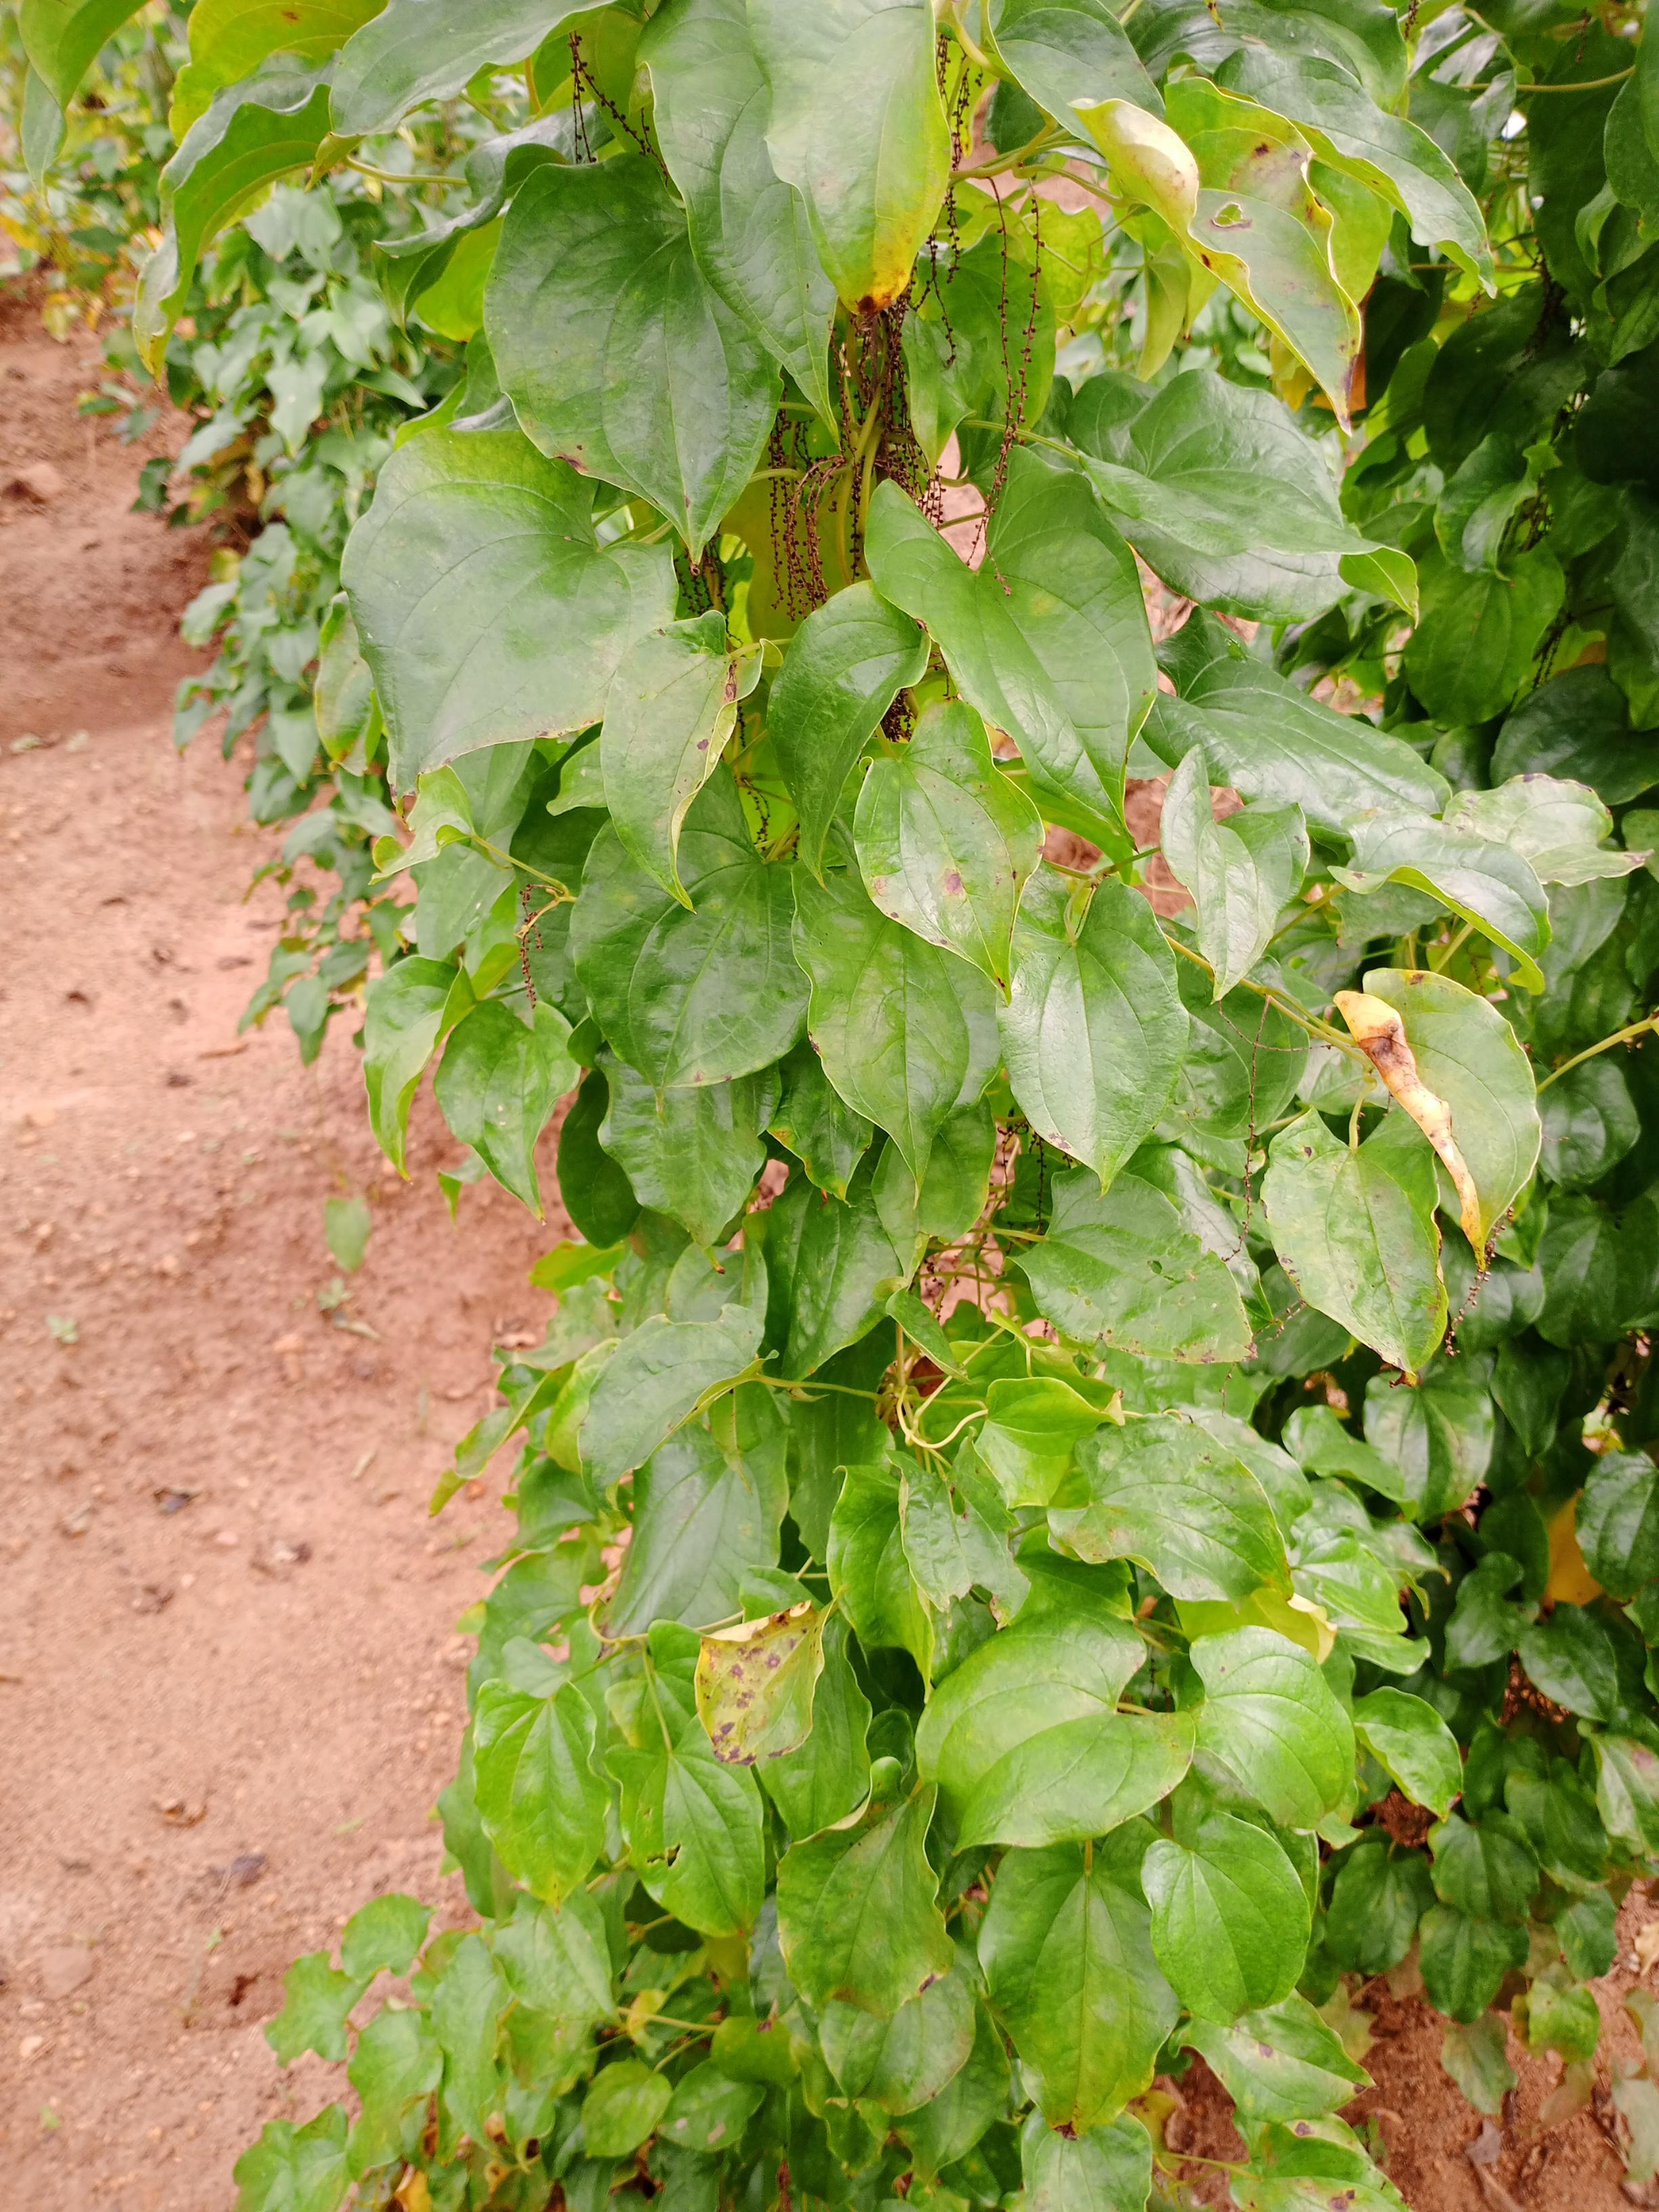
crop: yam
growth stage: vegetative
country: Nigeria
